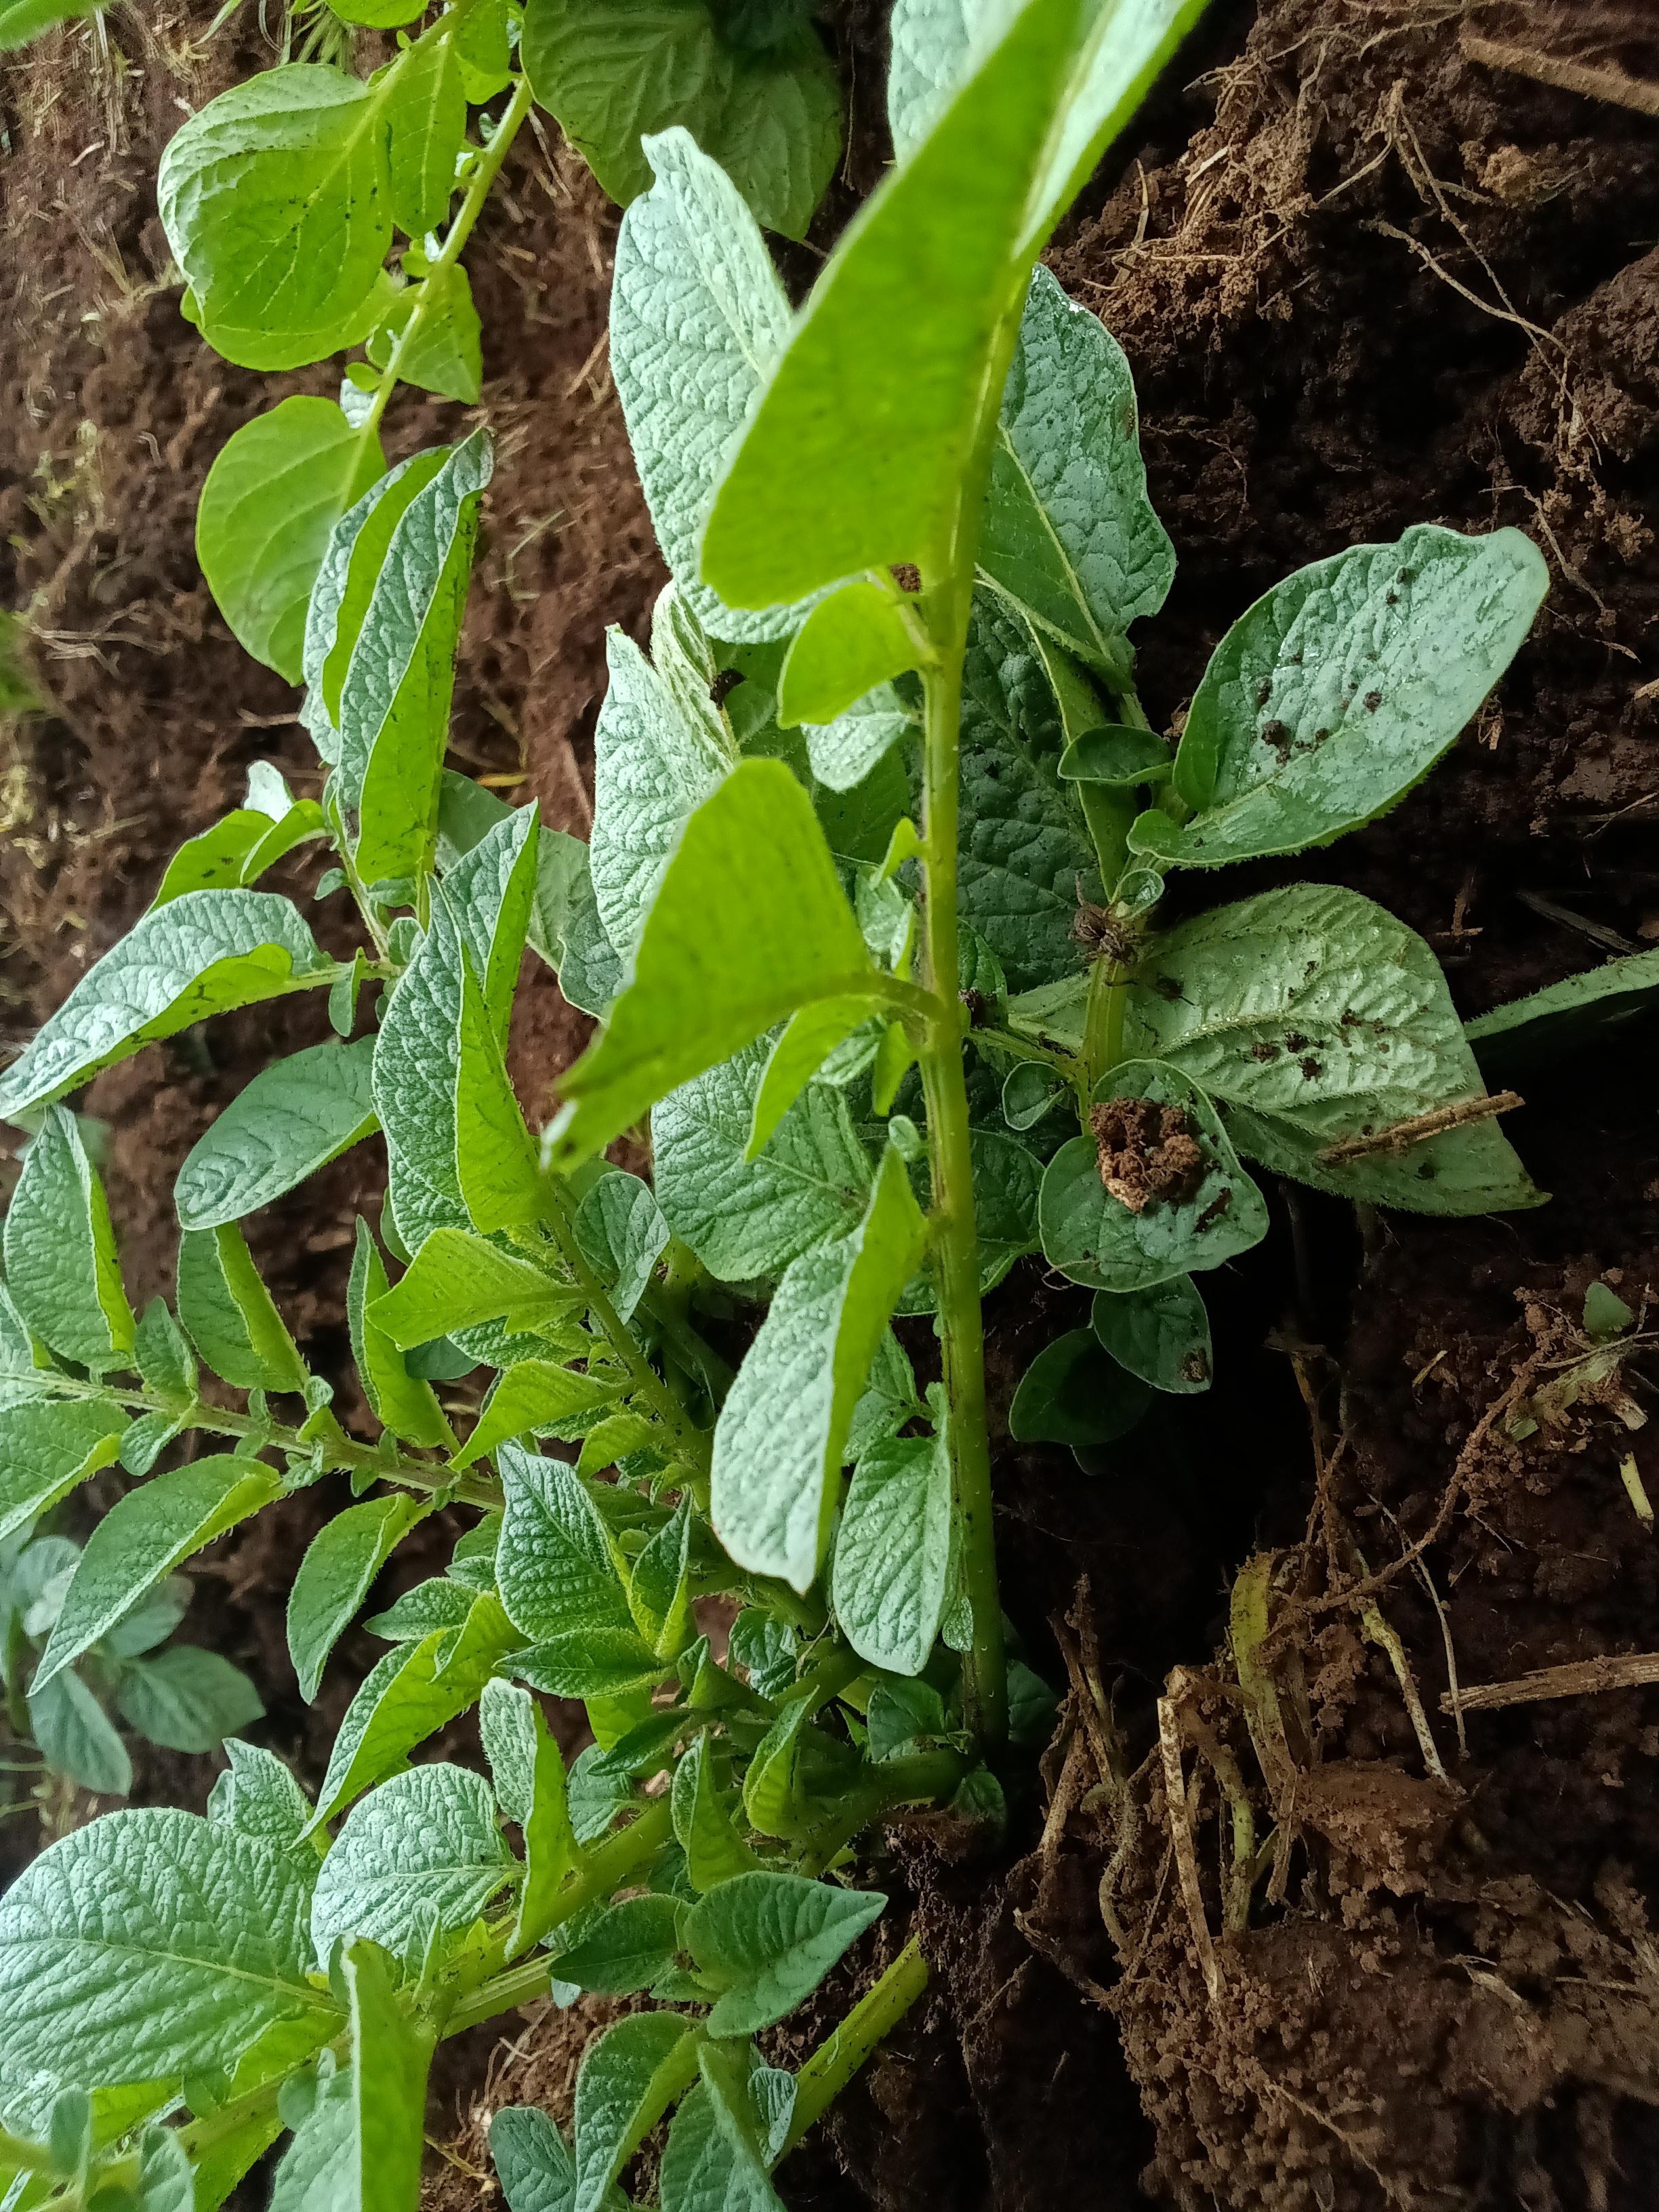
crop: potato
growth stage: vegetative
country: Kenya
